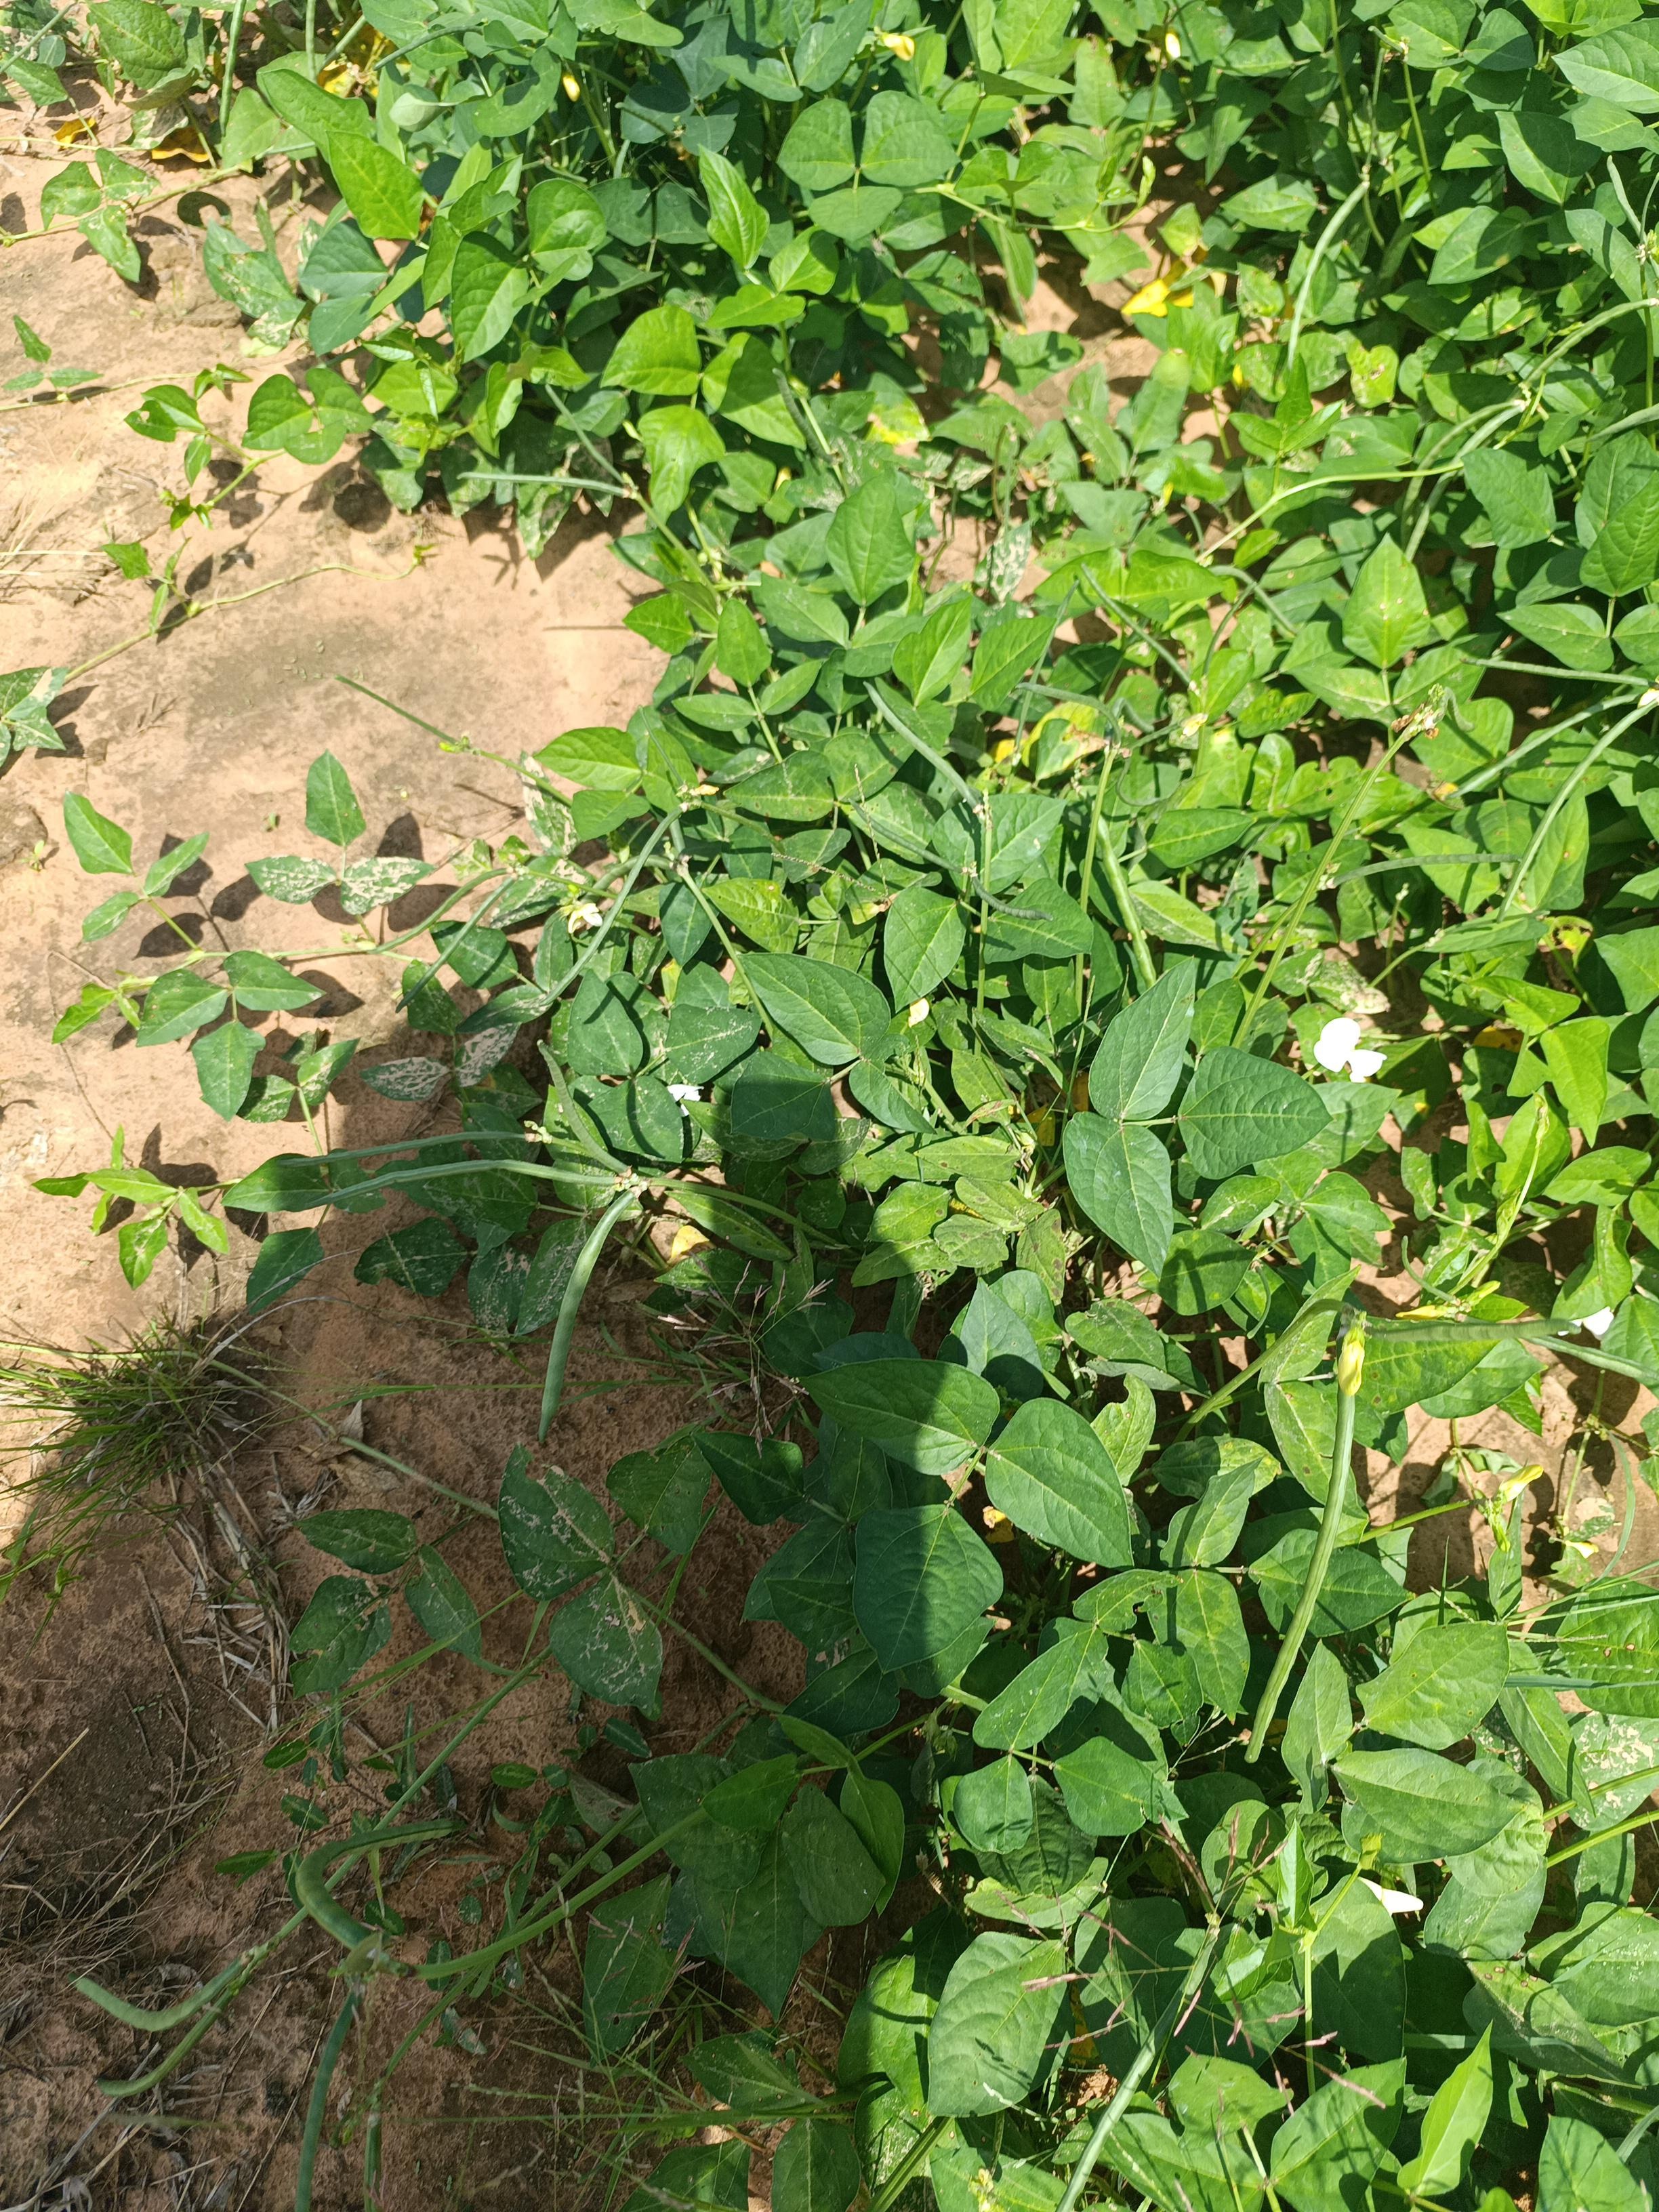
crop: cowpea
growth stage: development pod
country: Nigeria
